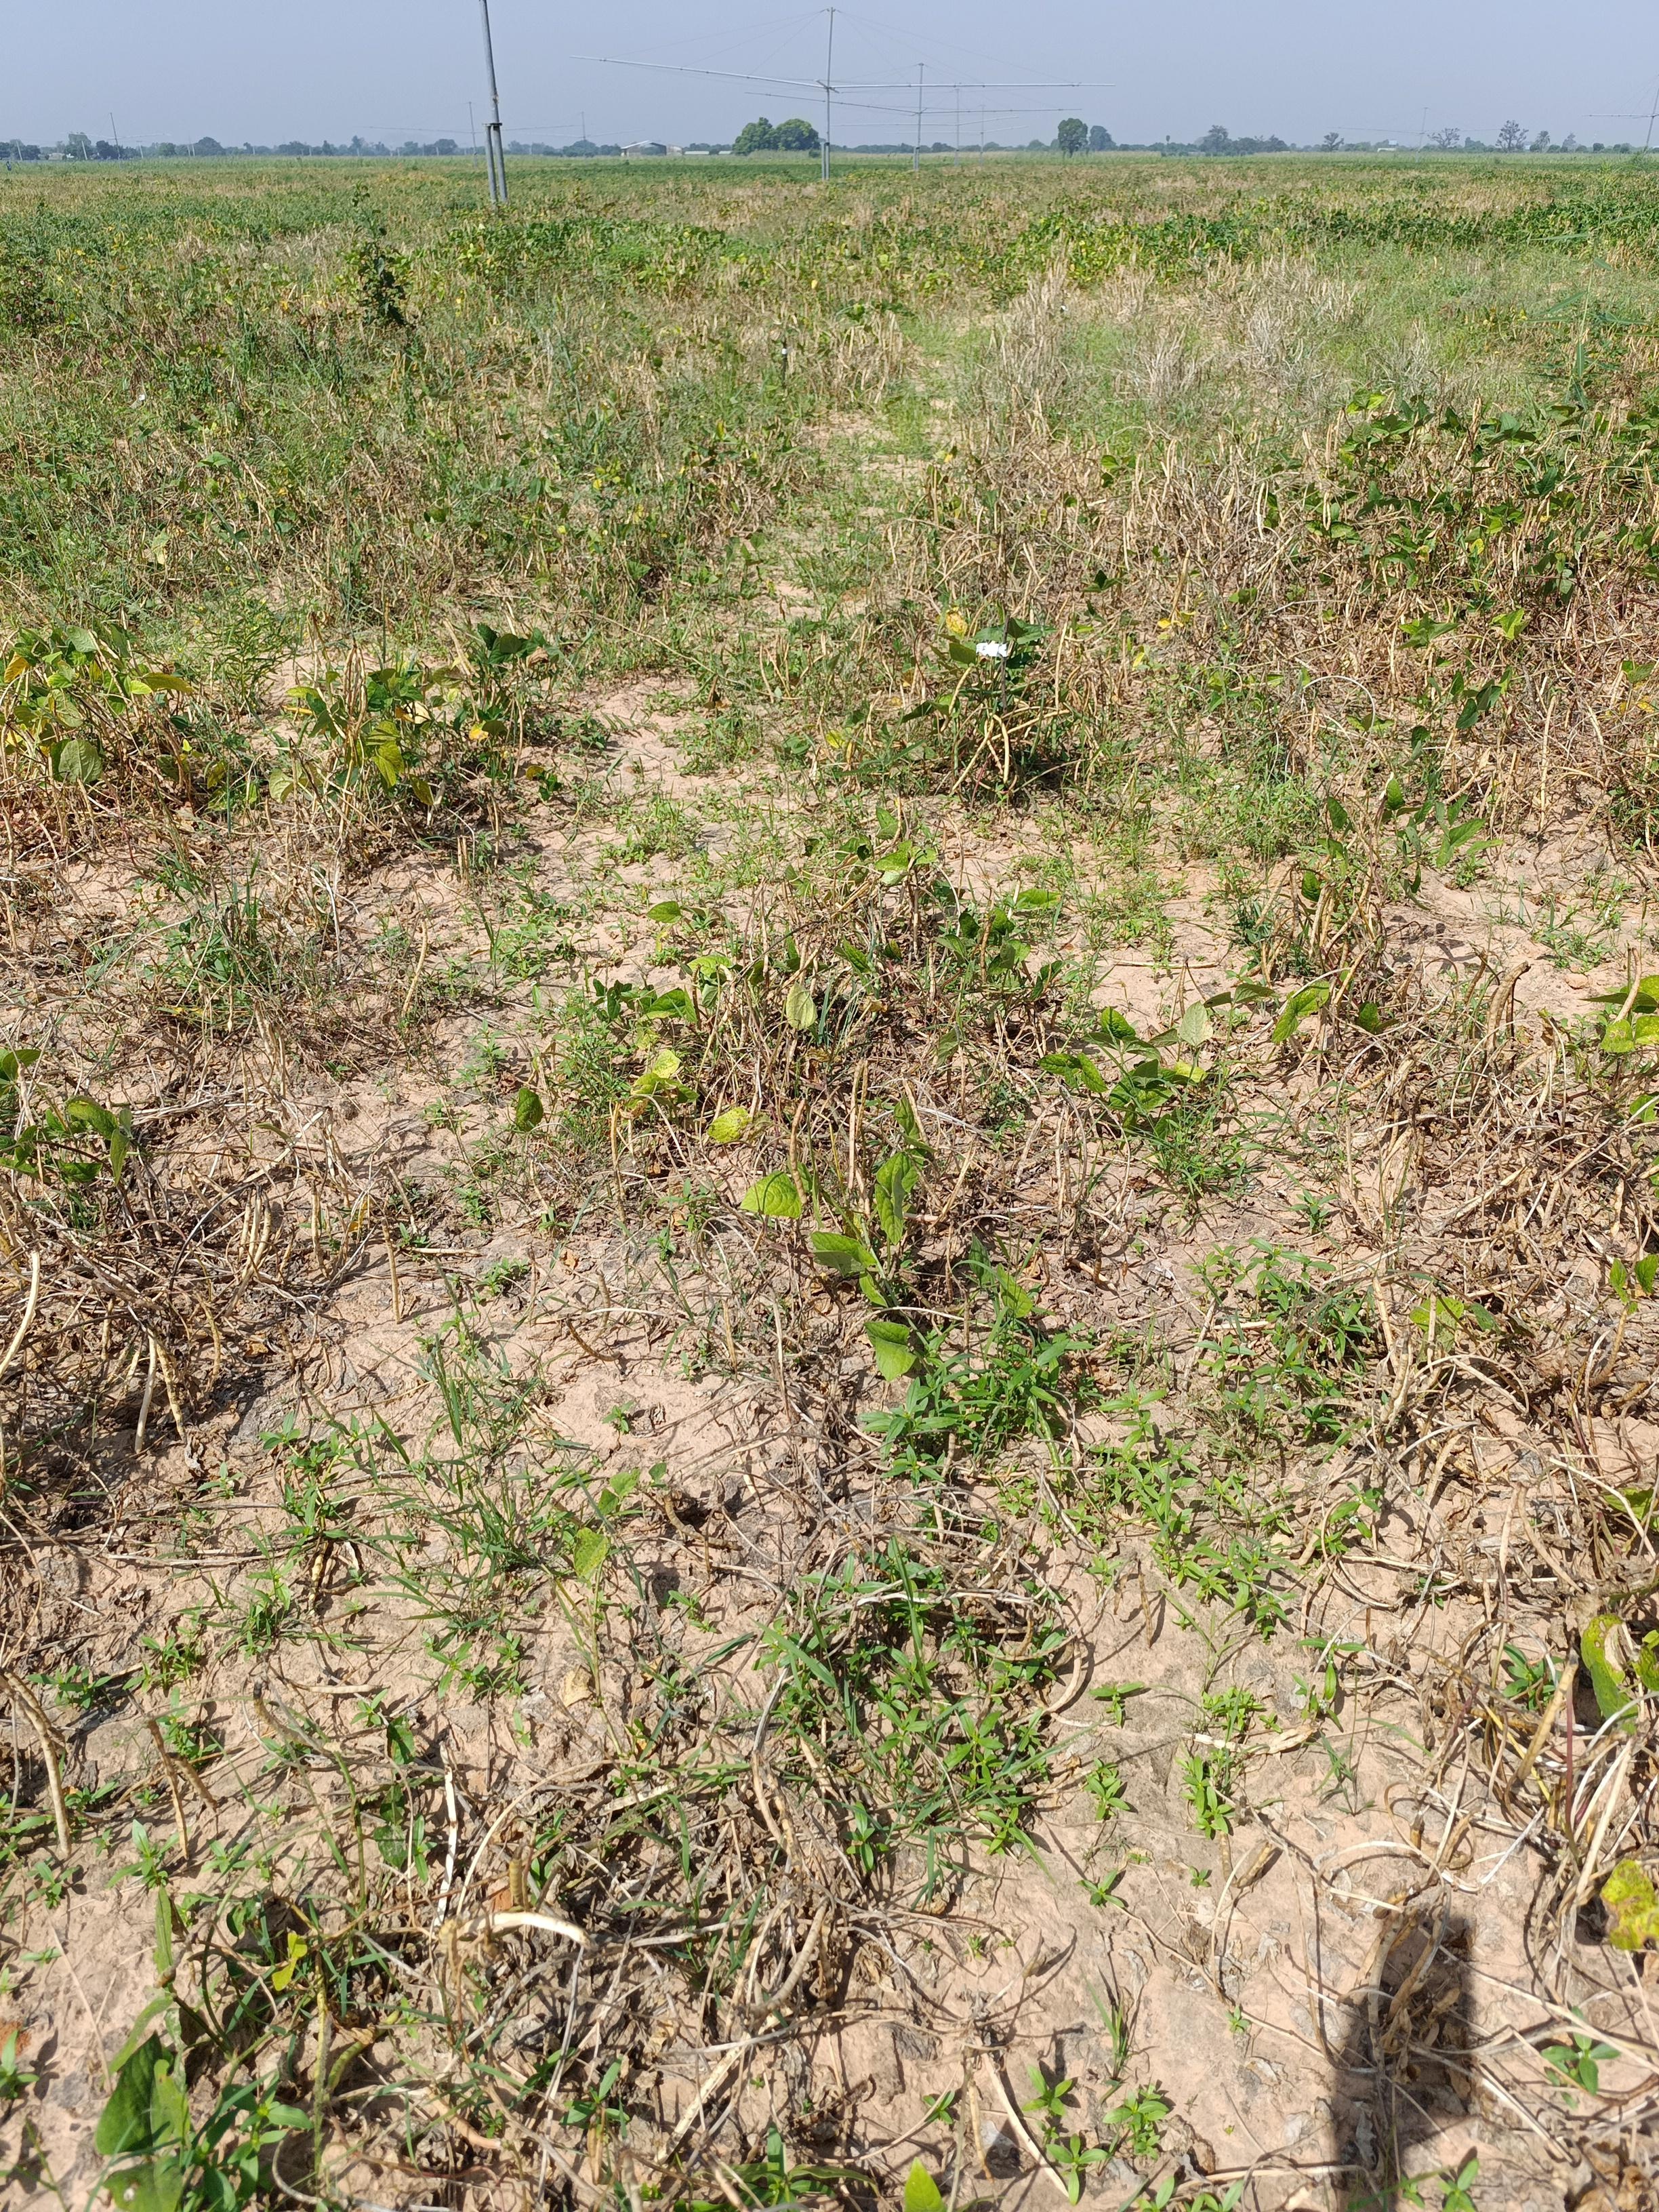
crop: cowpea
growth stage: maturity
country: Nigeria
